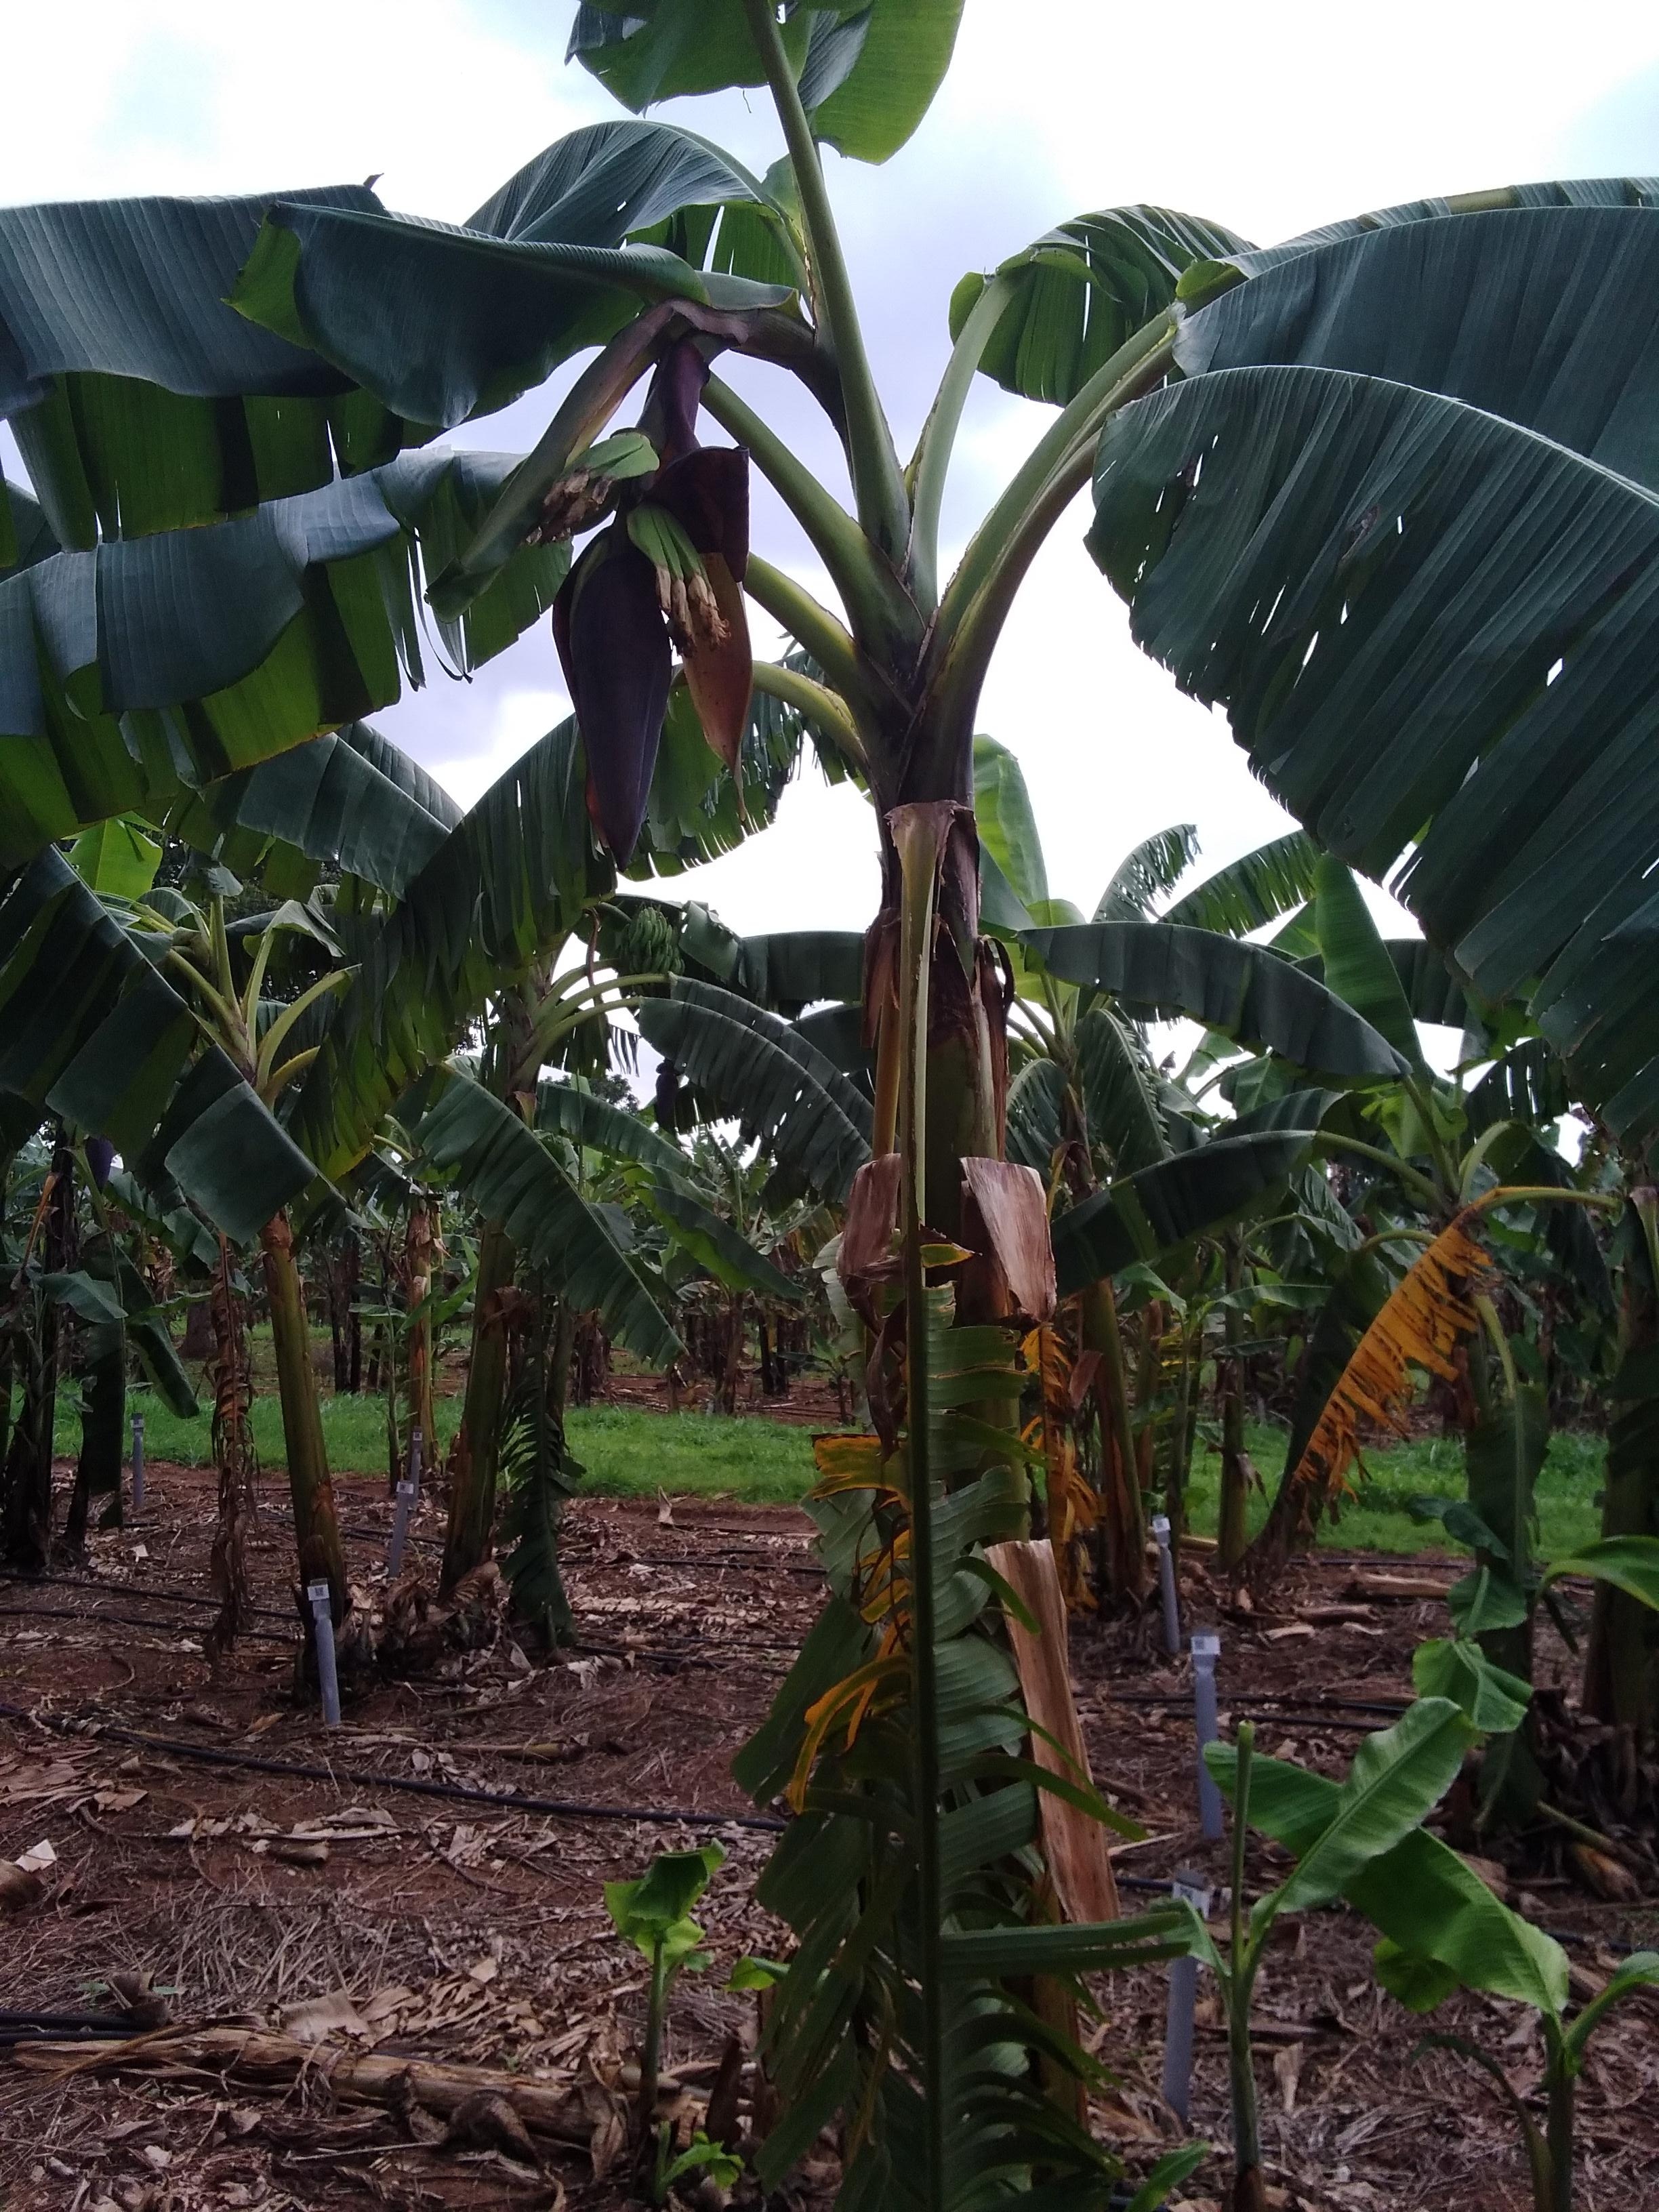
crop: banana
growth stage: flowering
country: Tanzania
